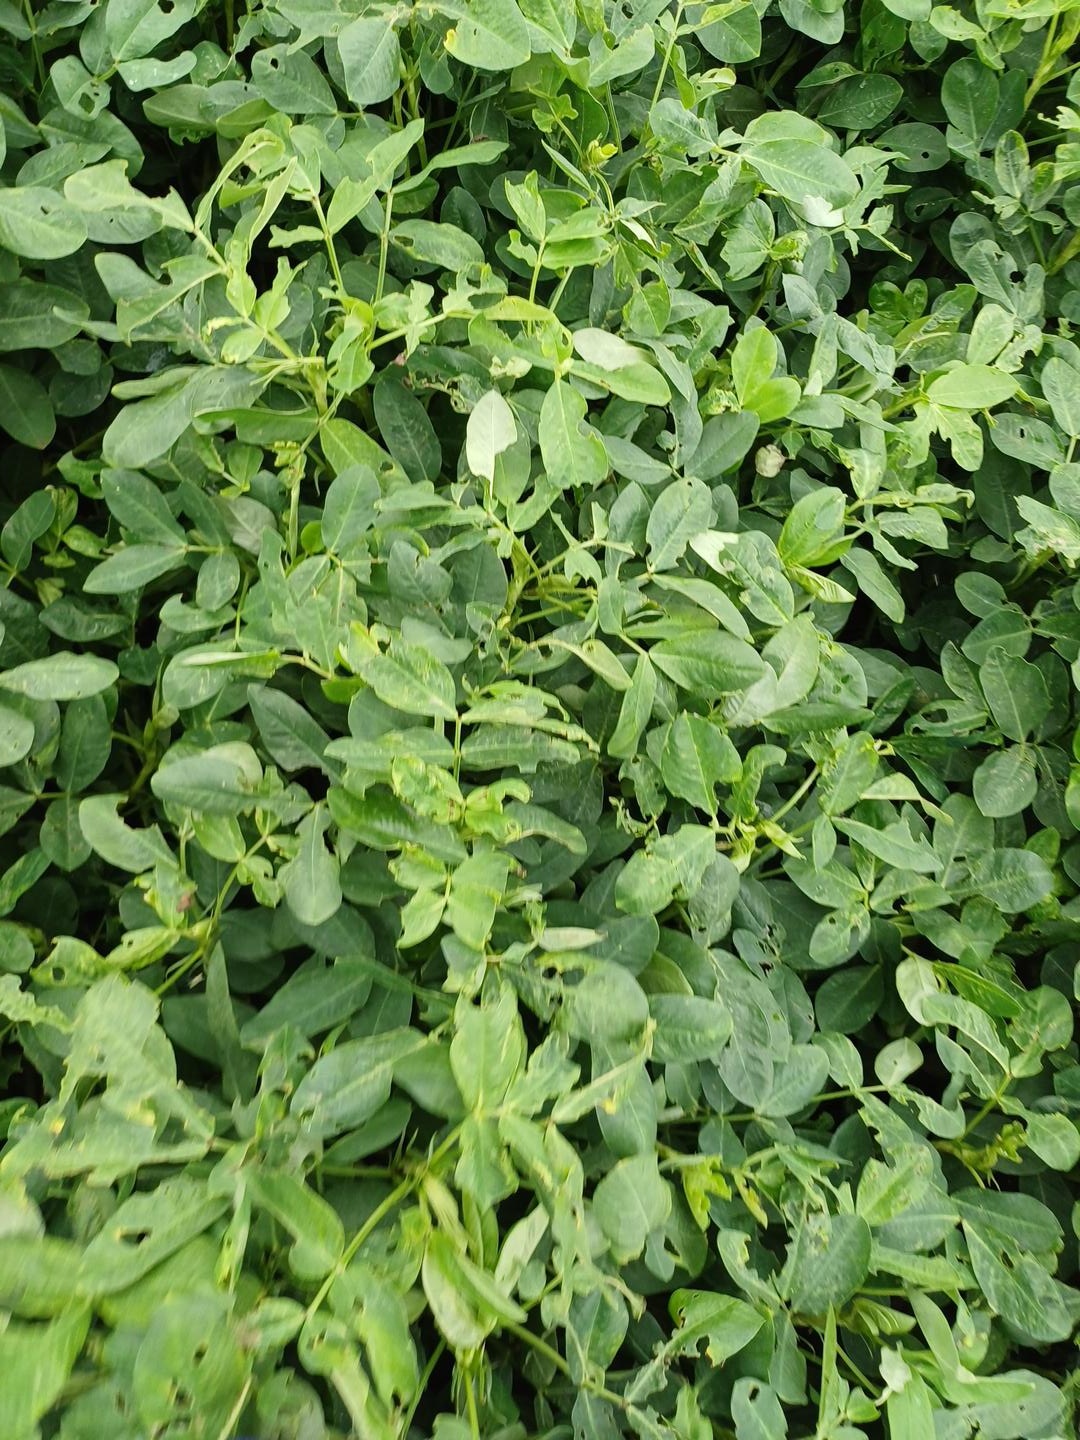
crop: groundnut
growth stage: pegging
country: Kenya
